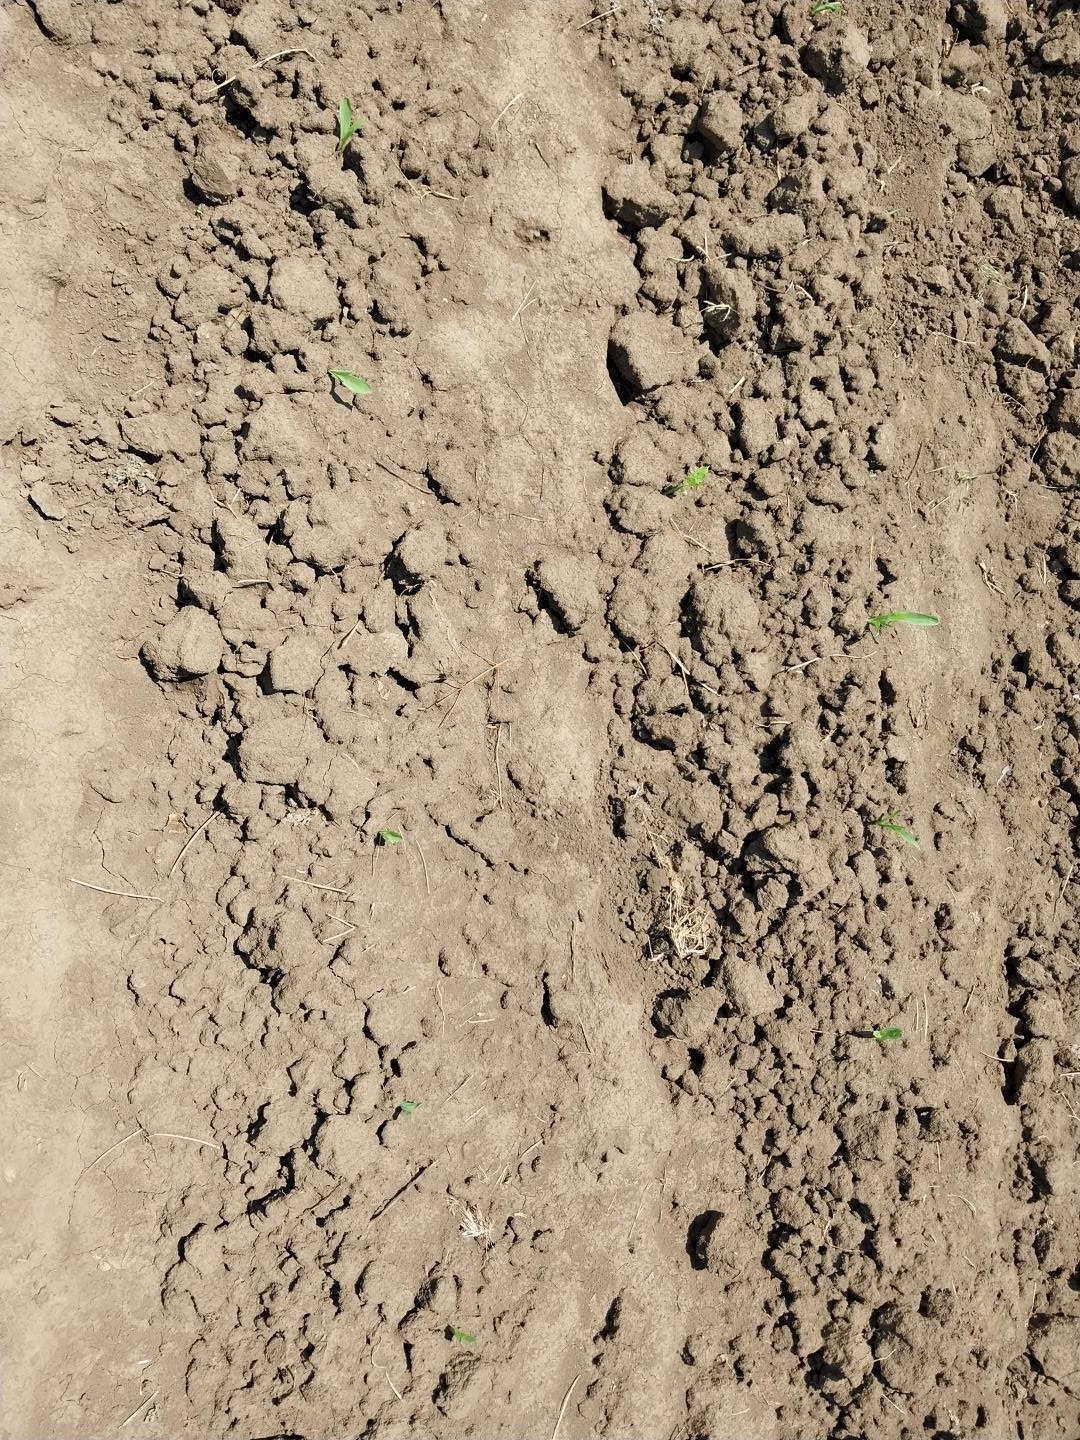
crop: maize
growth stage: vegetative
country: Tanzania
